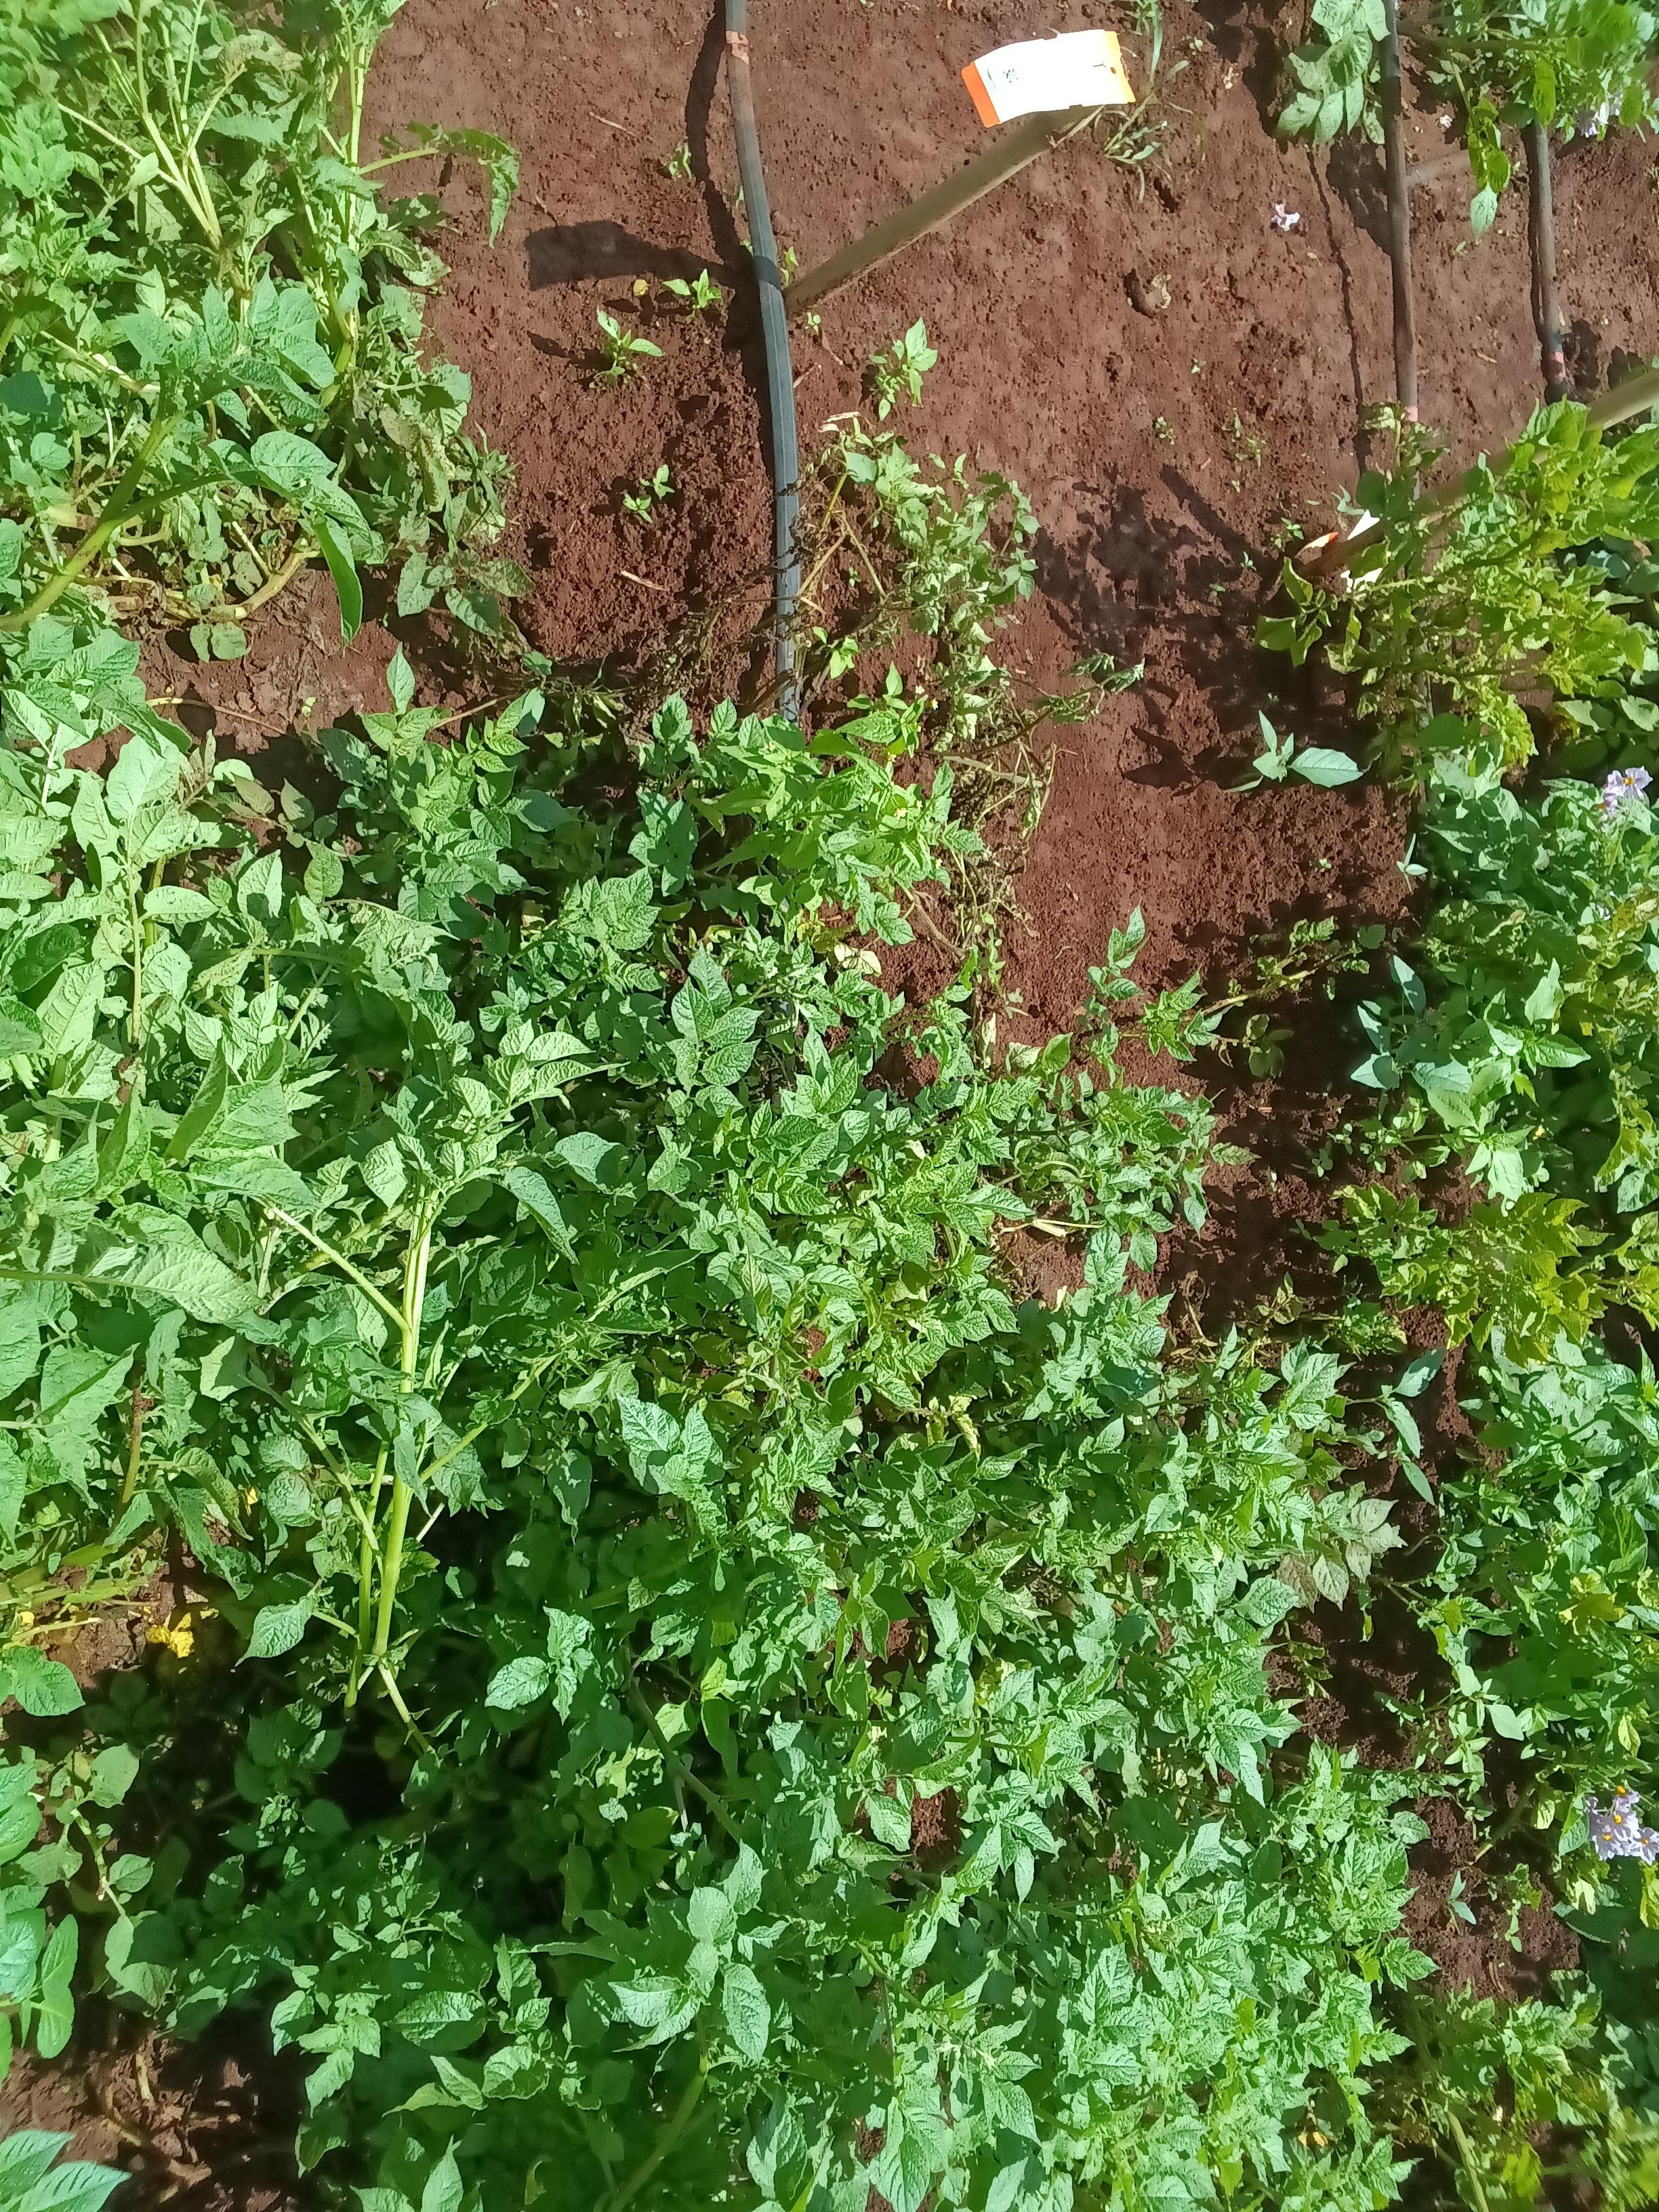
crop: potato
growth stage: vegetative
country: Kenya
